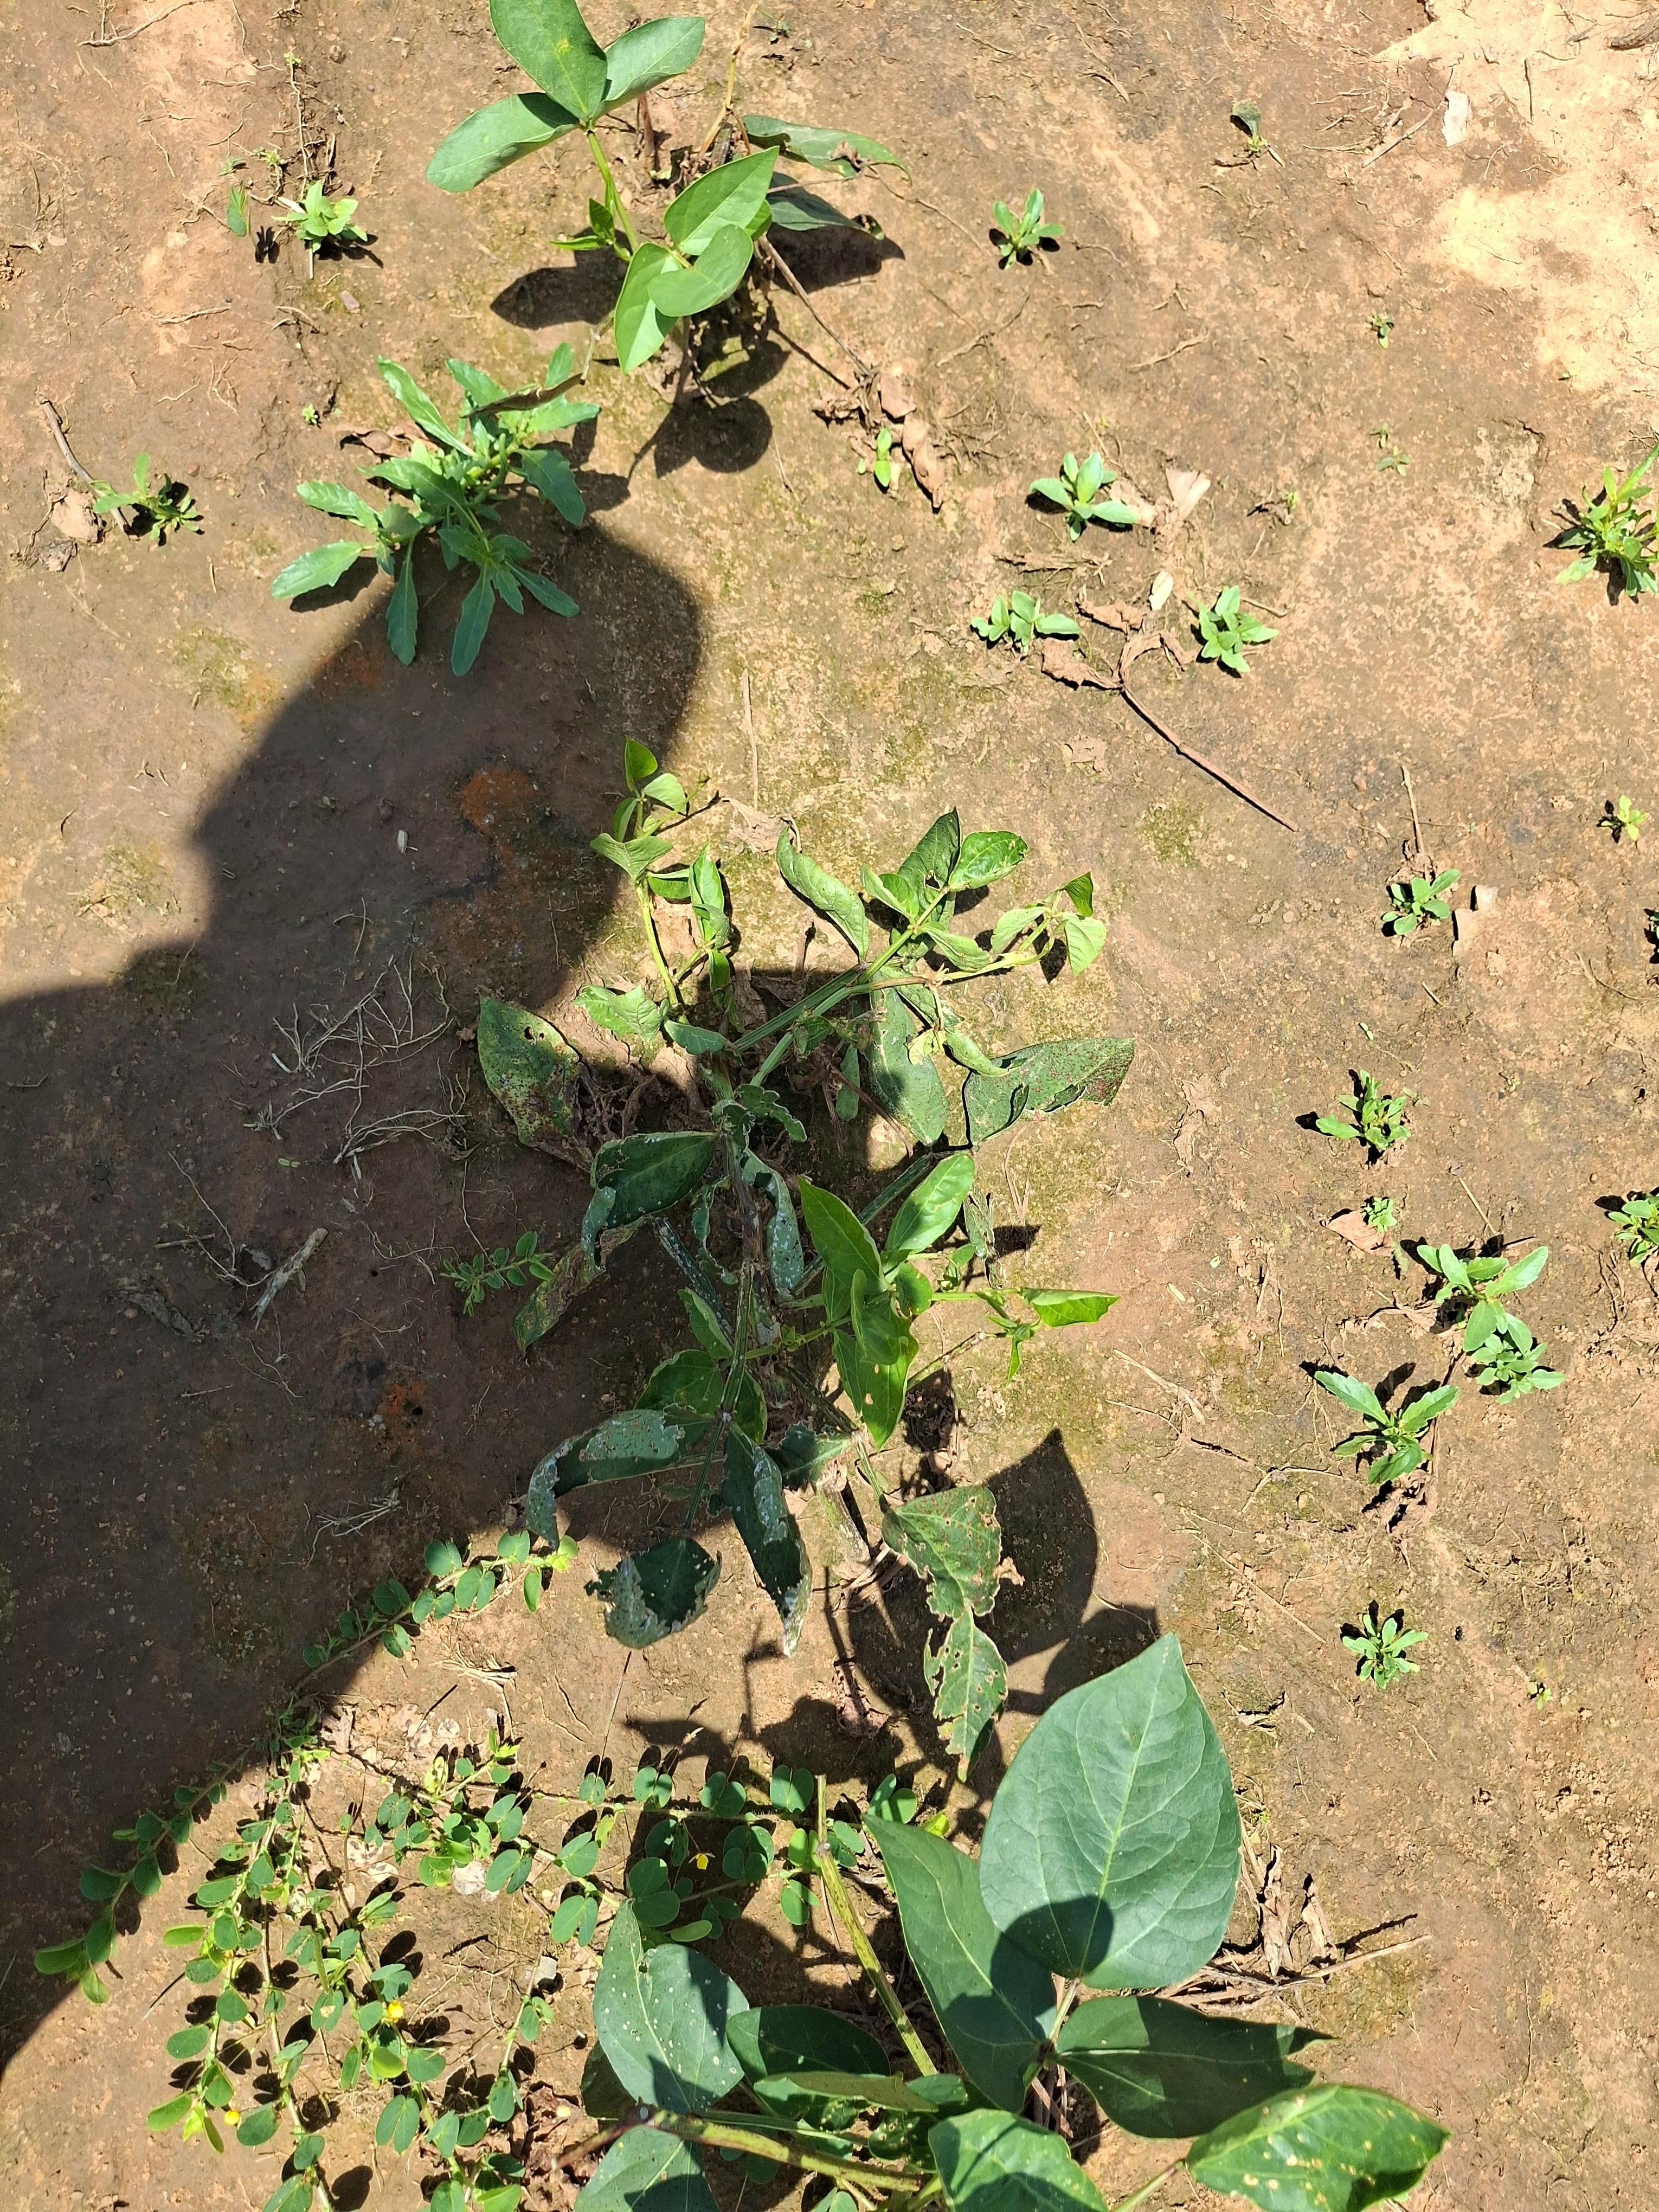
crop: cowpea
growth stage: flowering
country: Nigeria
